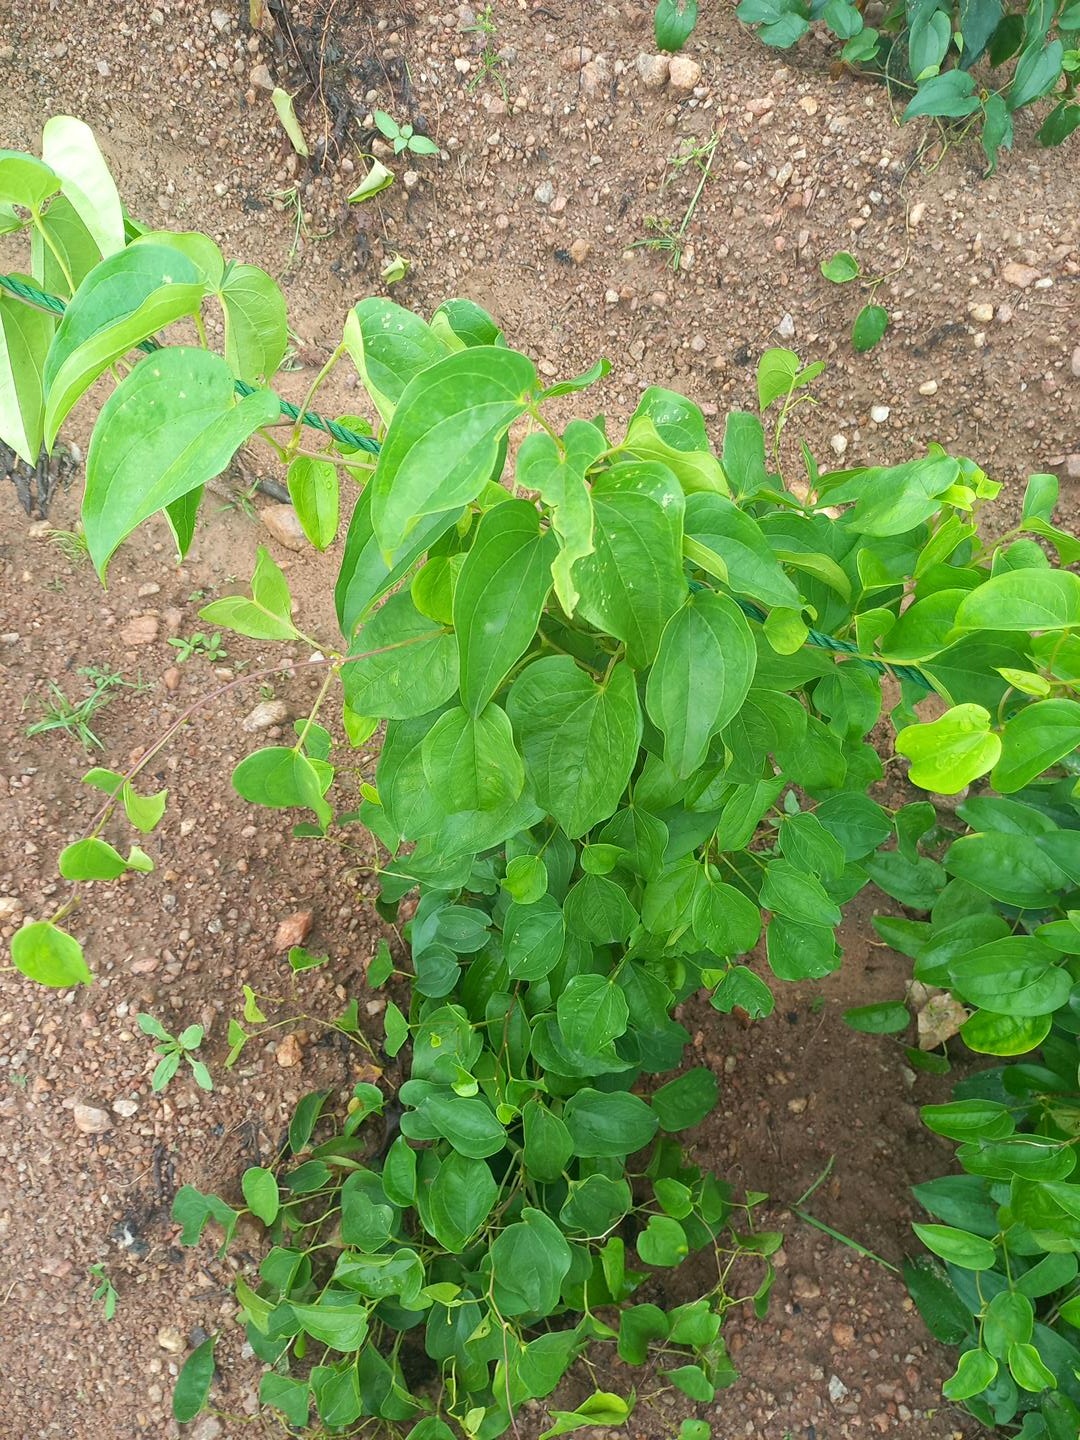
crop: yam
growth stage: vegetative
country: Nigeria
